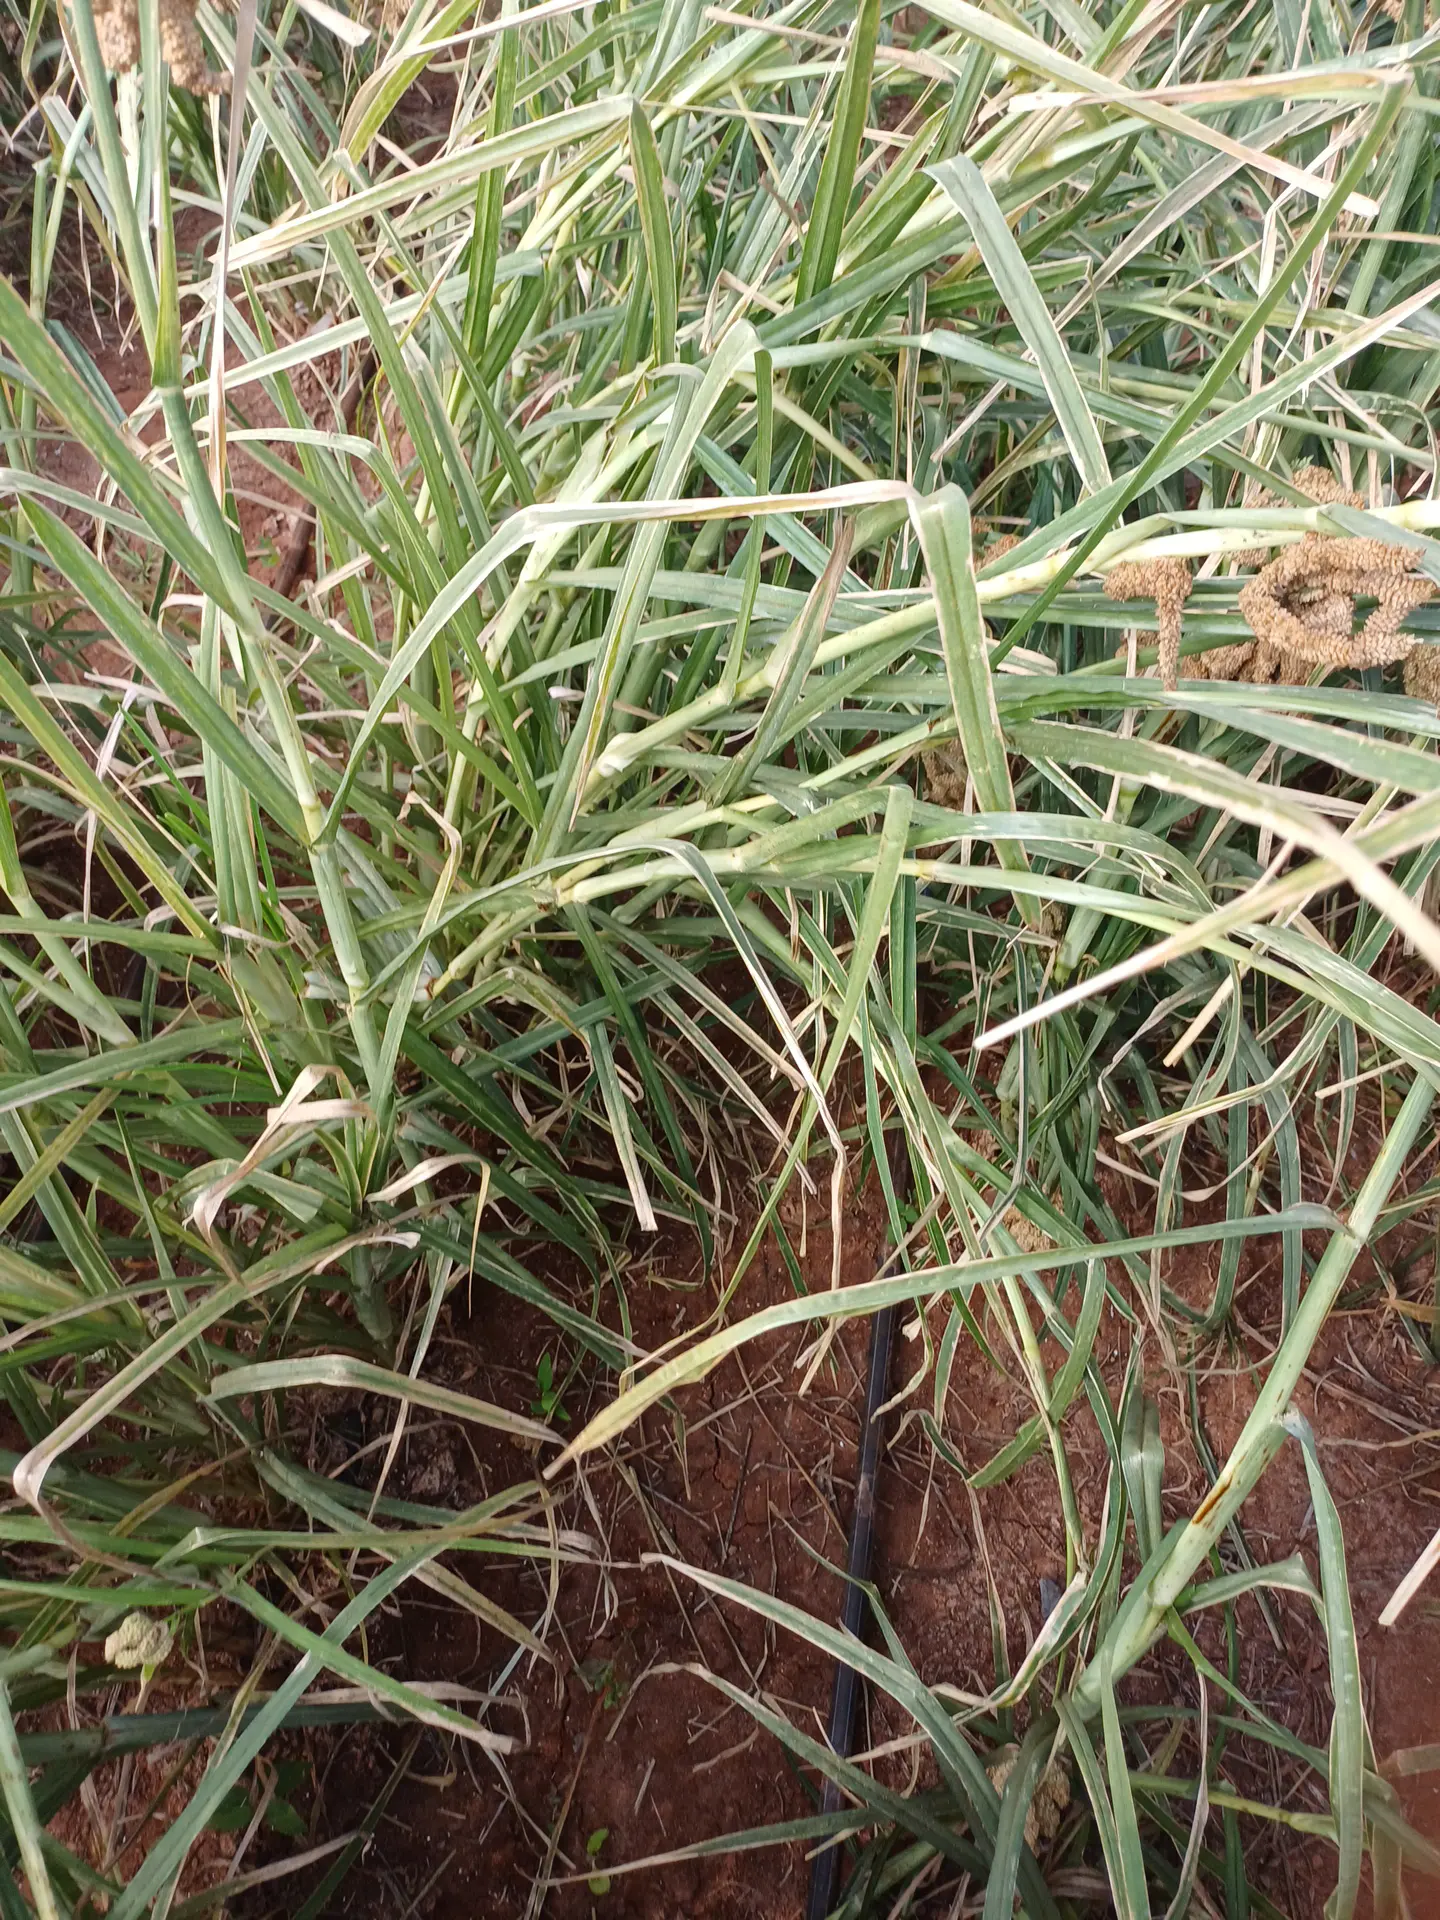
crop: finger millet
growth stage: maturity
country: Kenya
